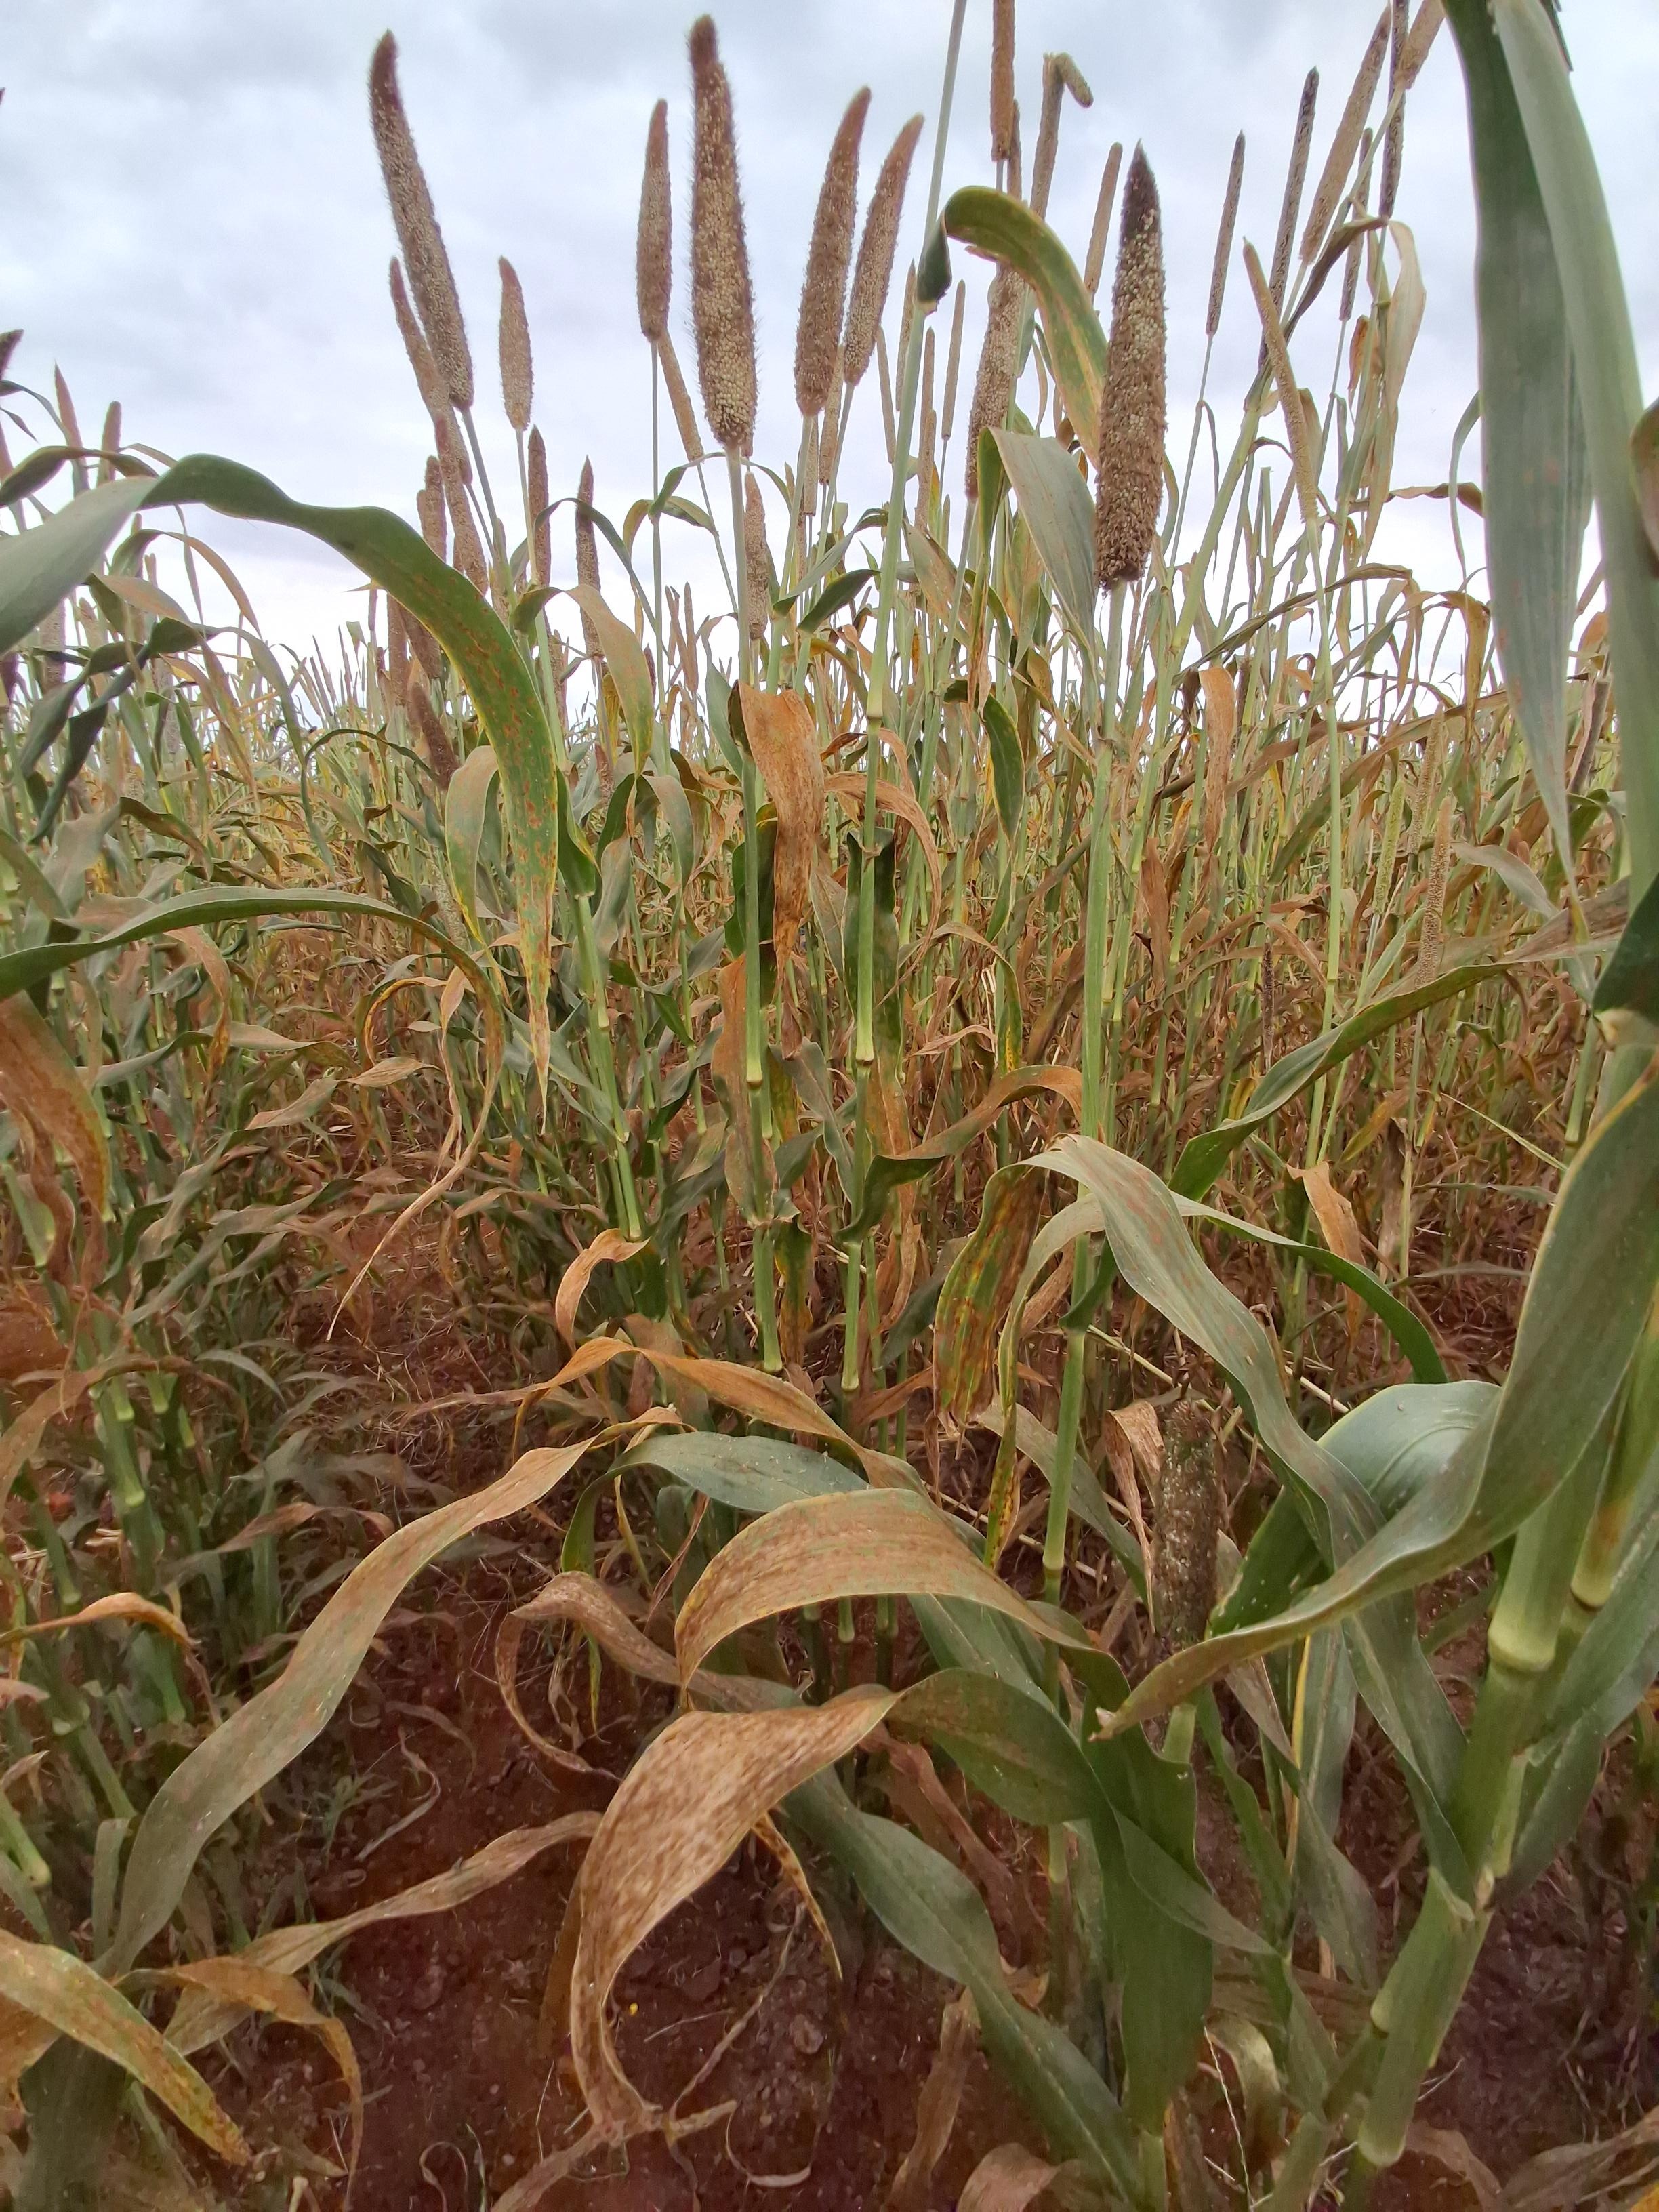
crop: pearl millet
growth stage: filling grain
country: Kenya
